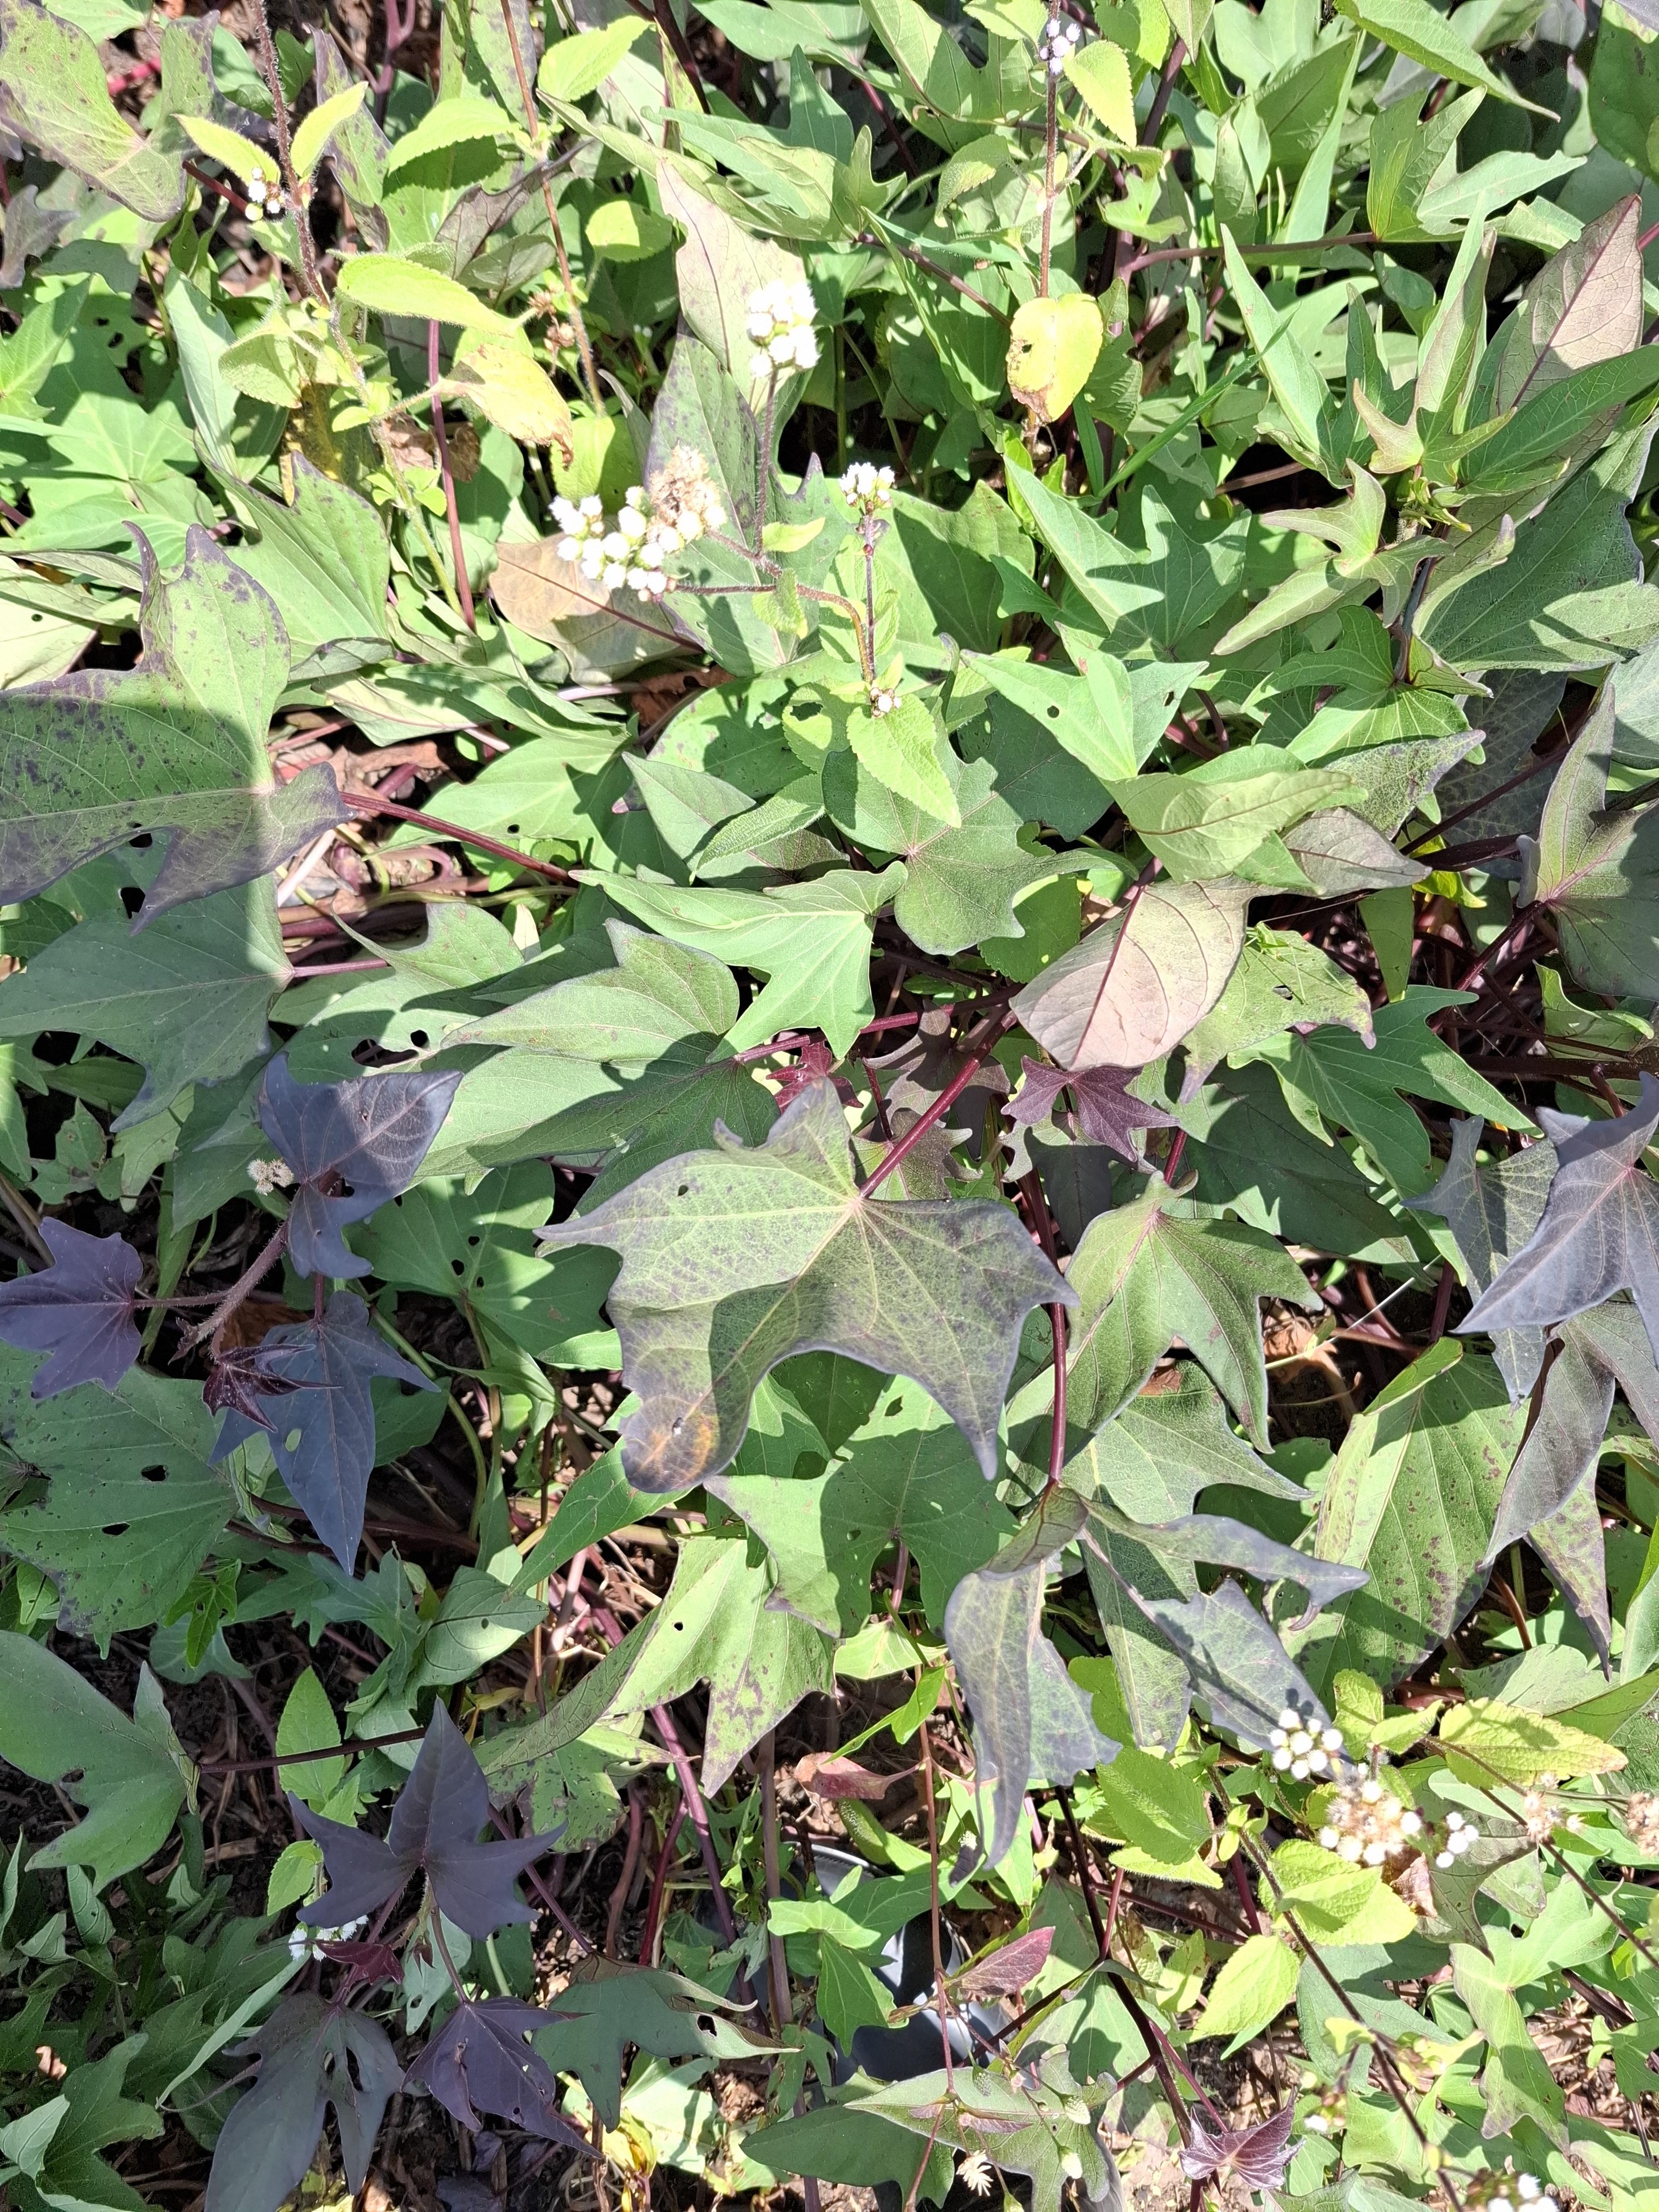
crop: sweet potato
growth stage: flowering
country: Tanzania
